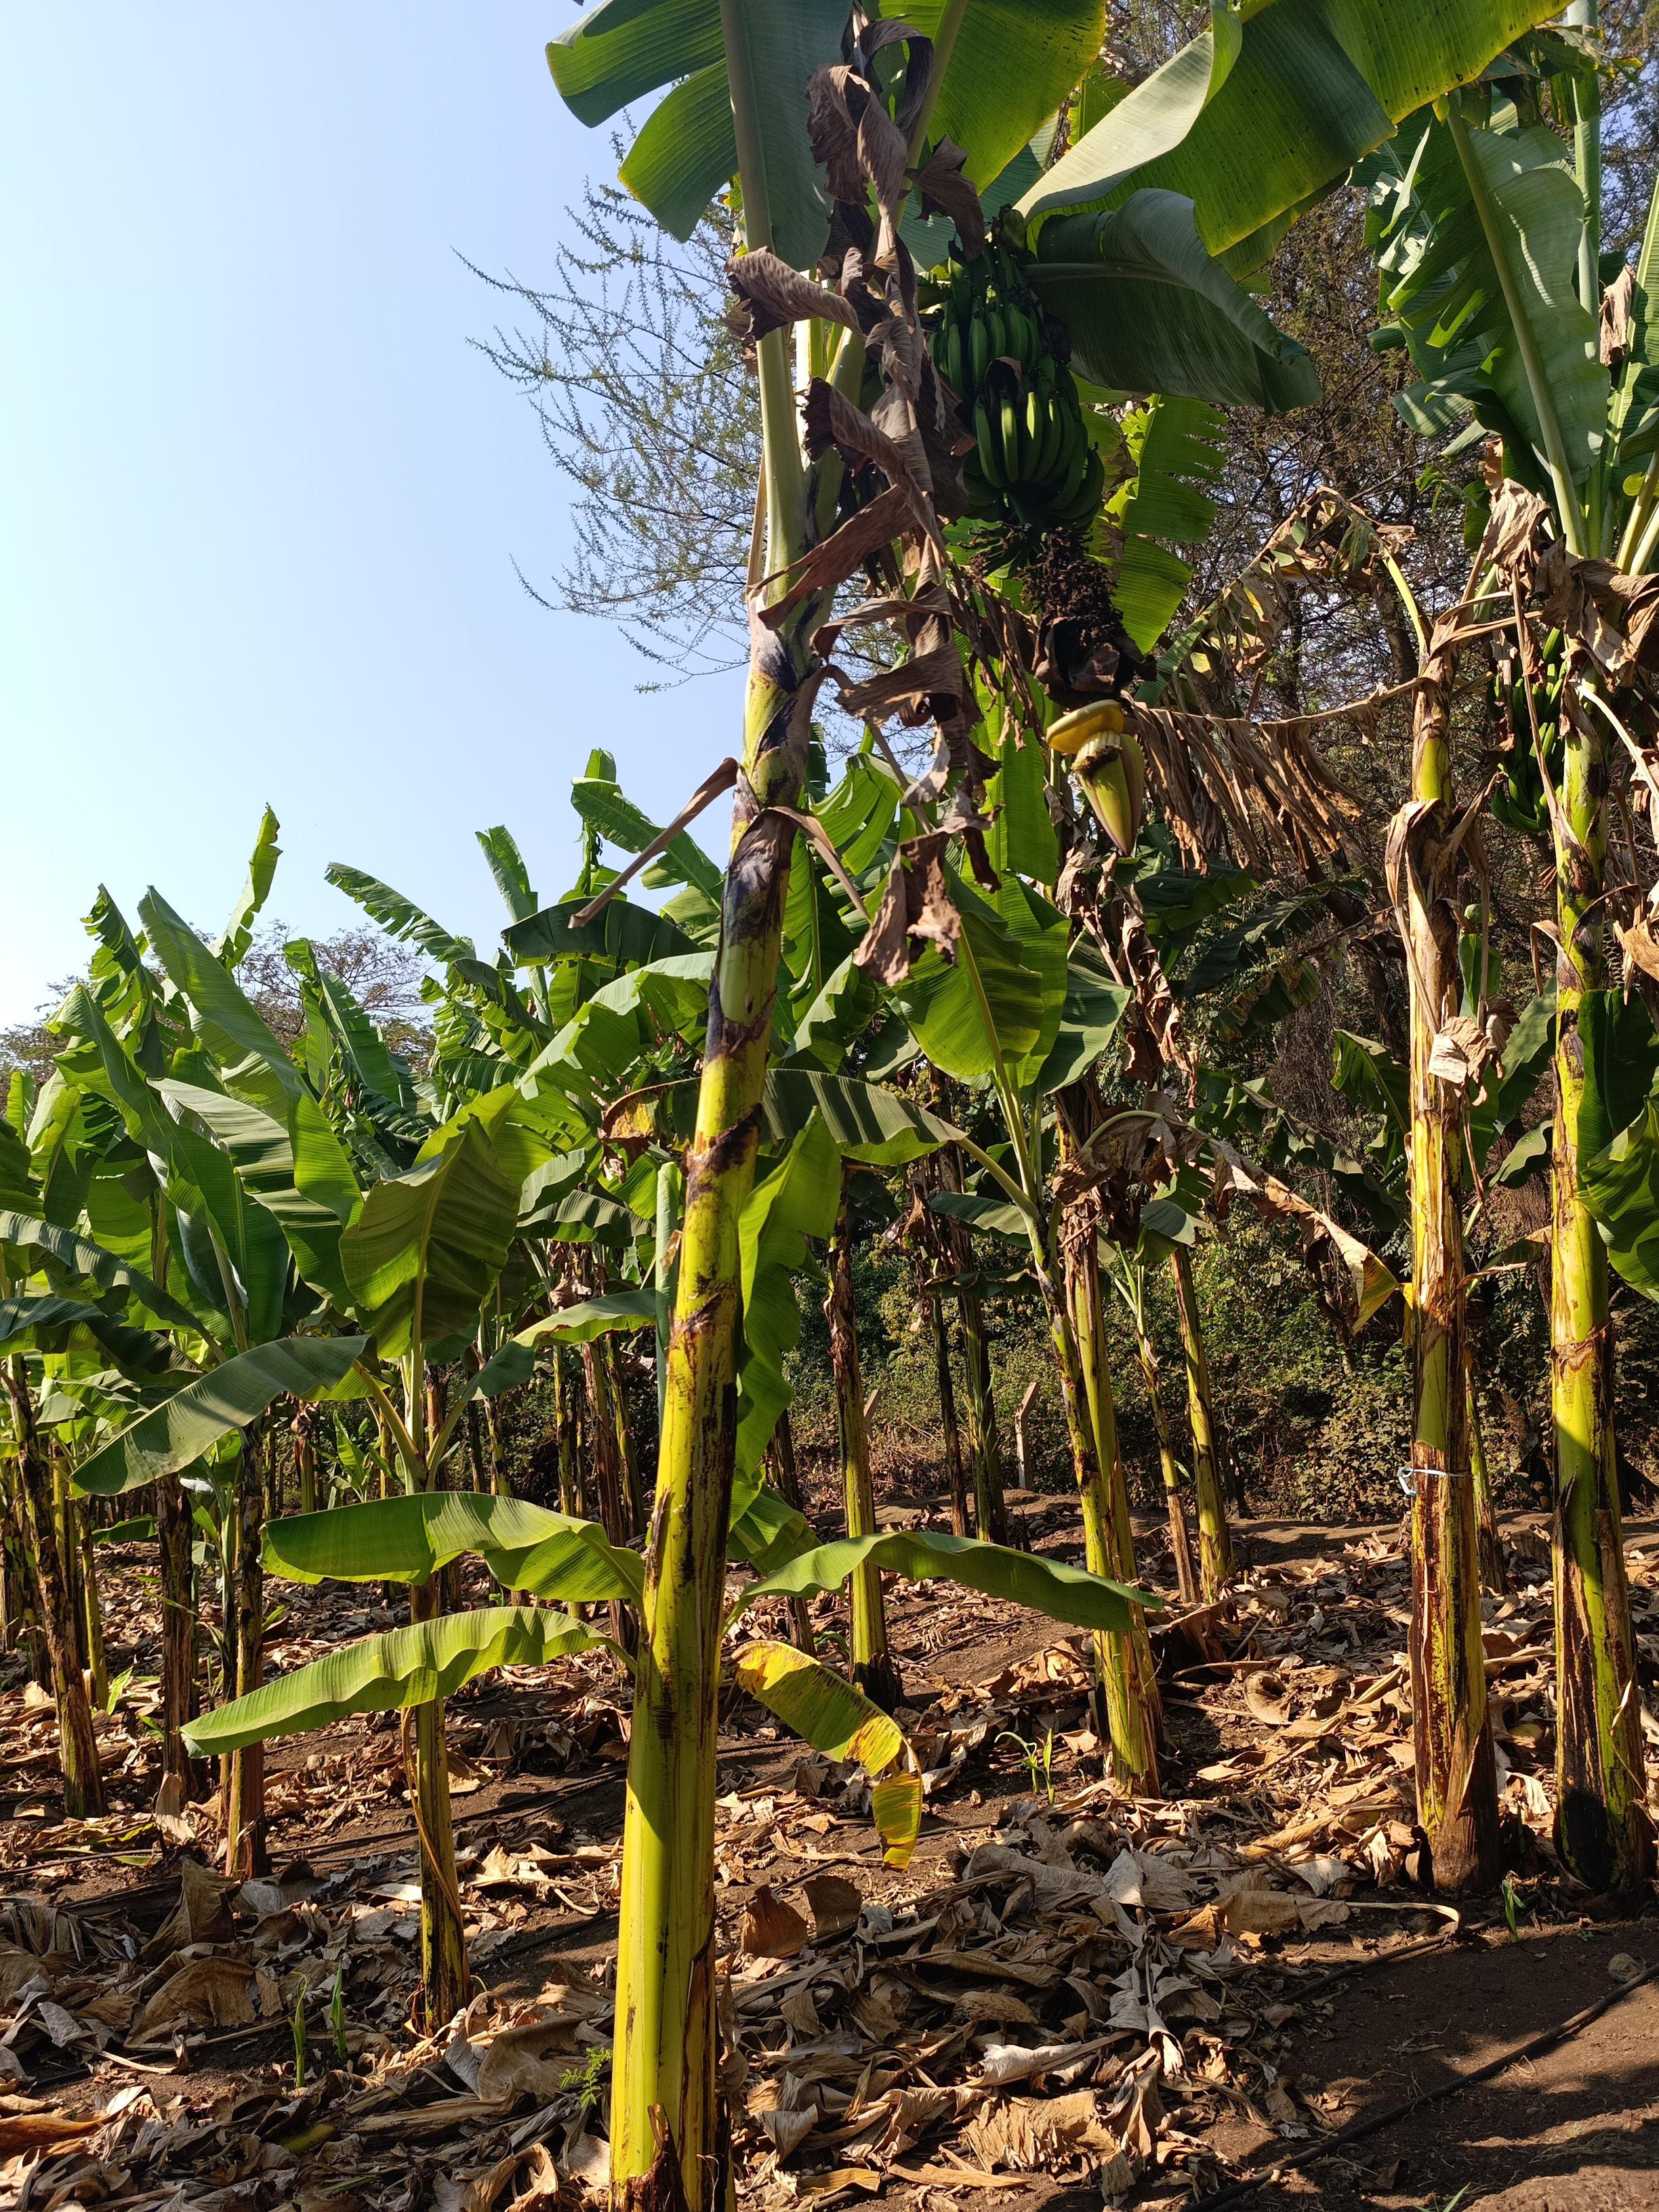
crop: banana
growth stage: development fruit
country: Tanzania
